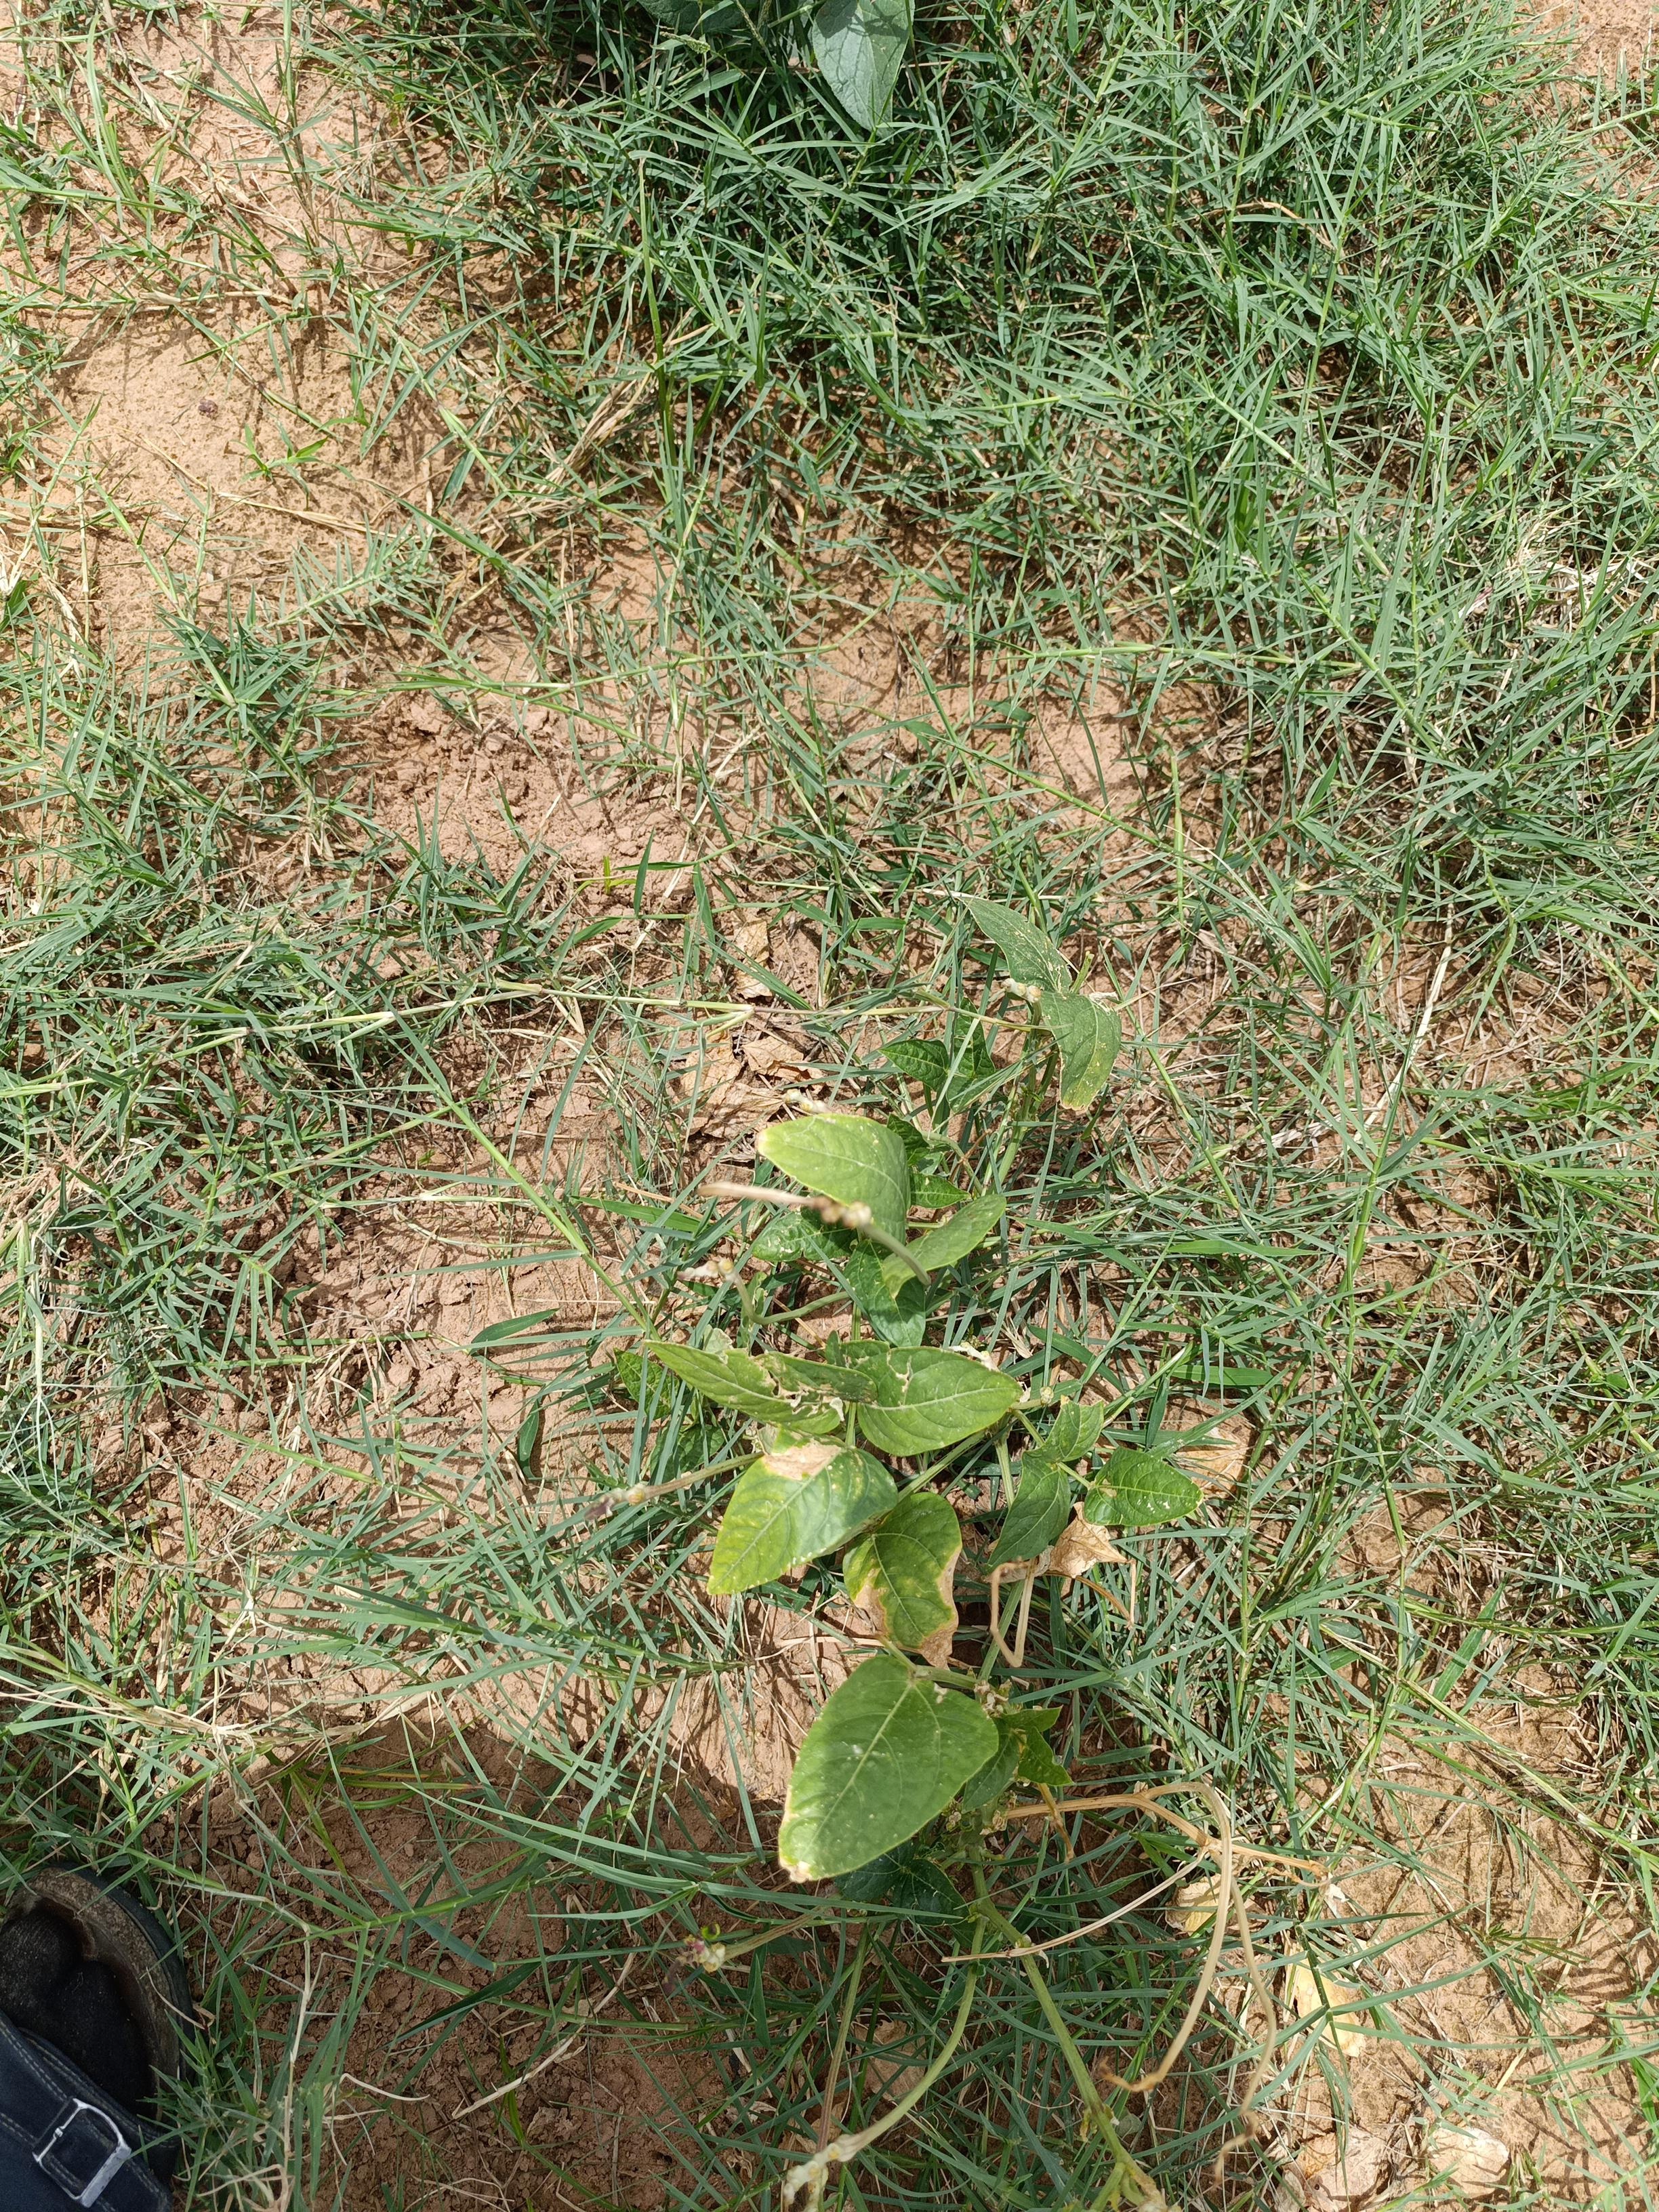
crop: cowpea
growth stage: harvest maturity
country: Nigeria
